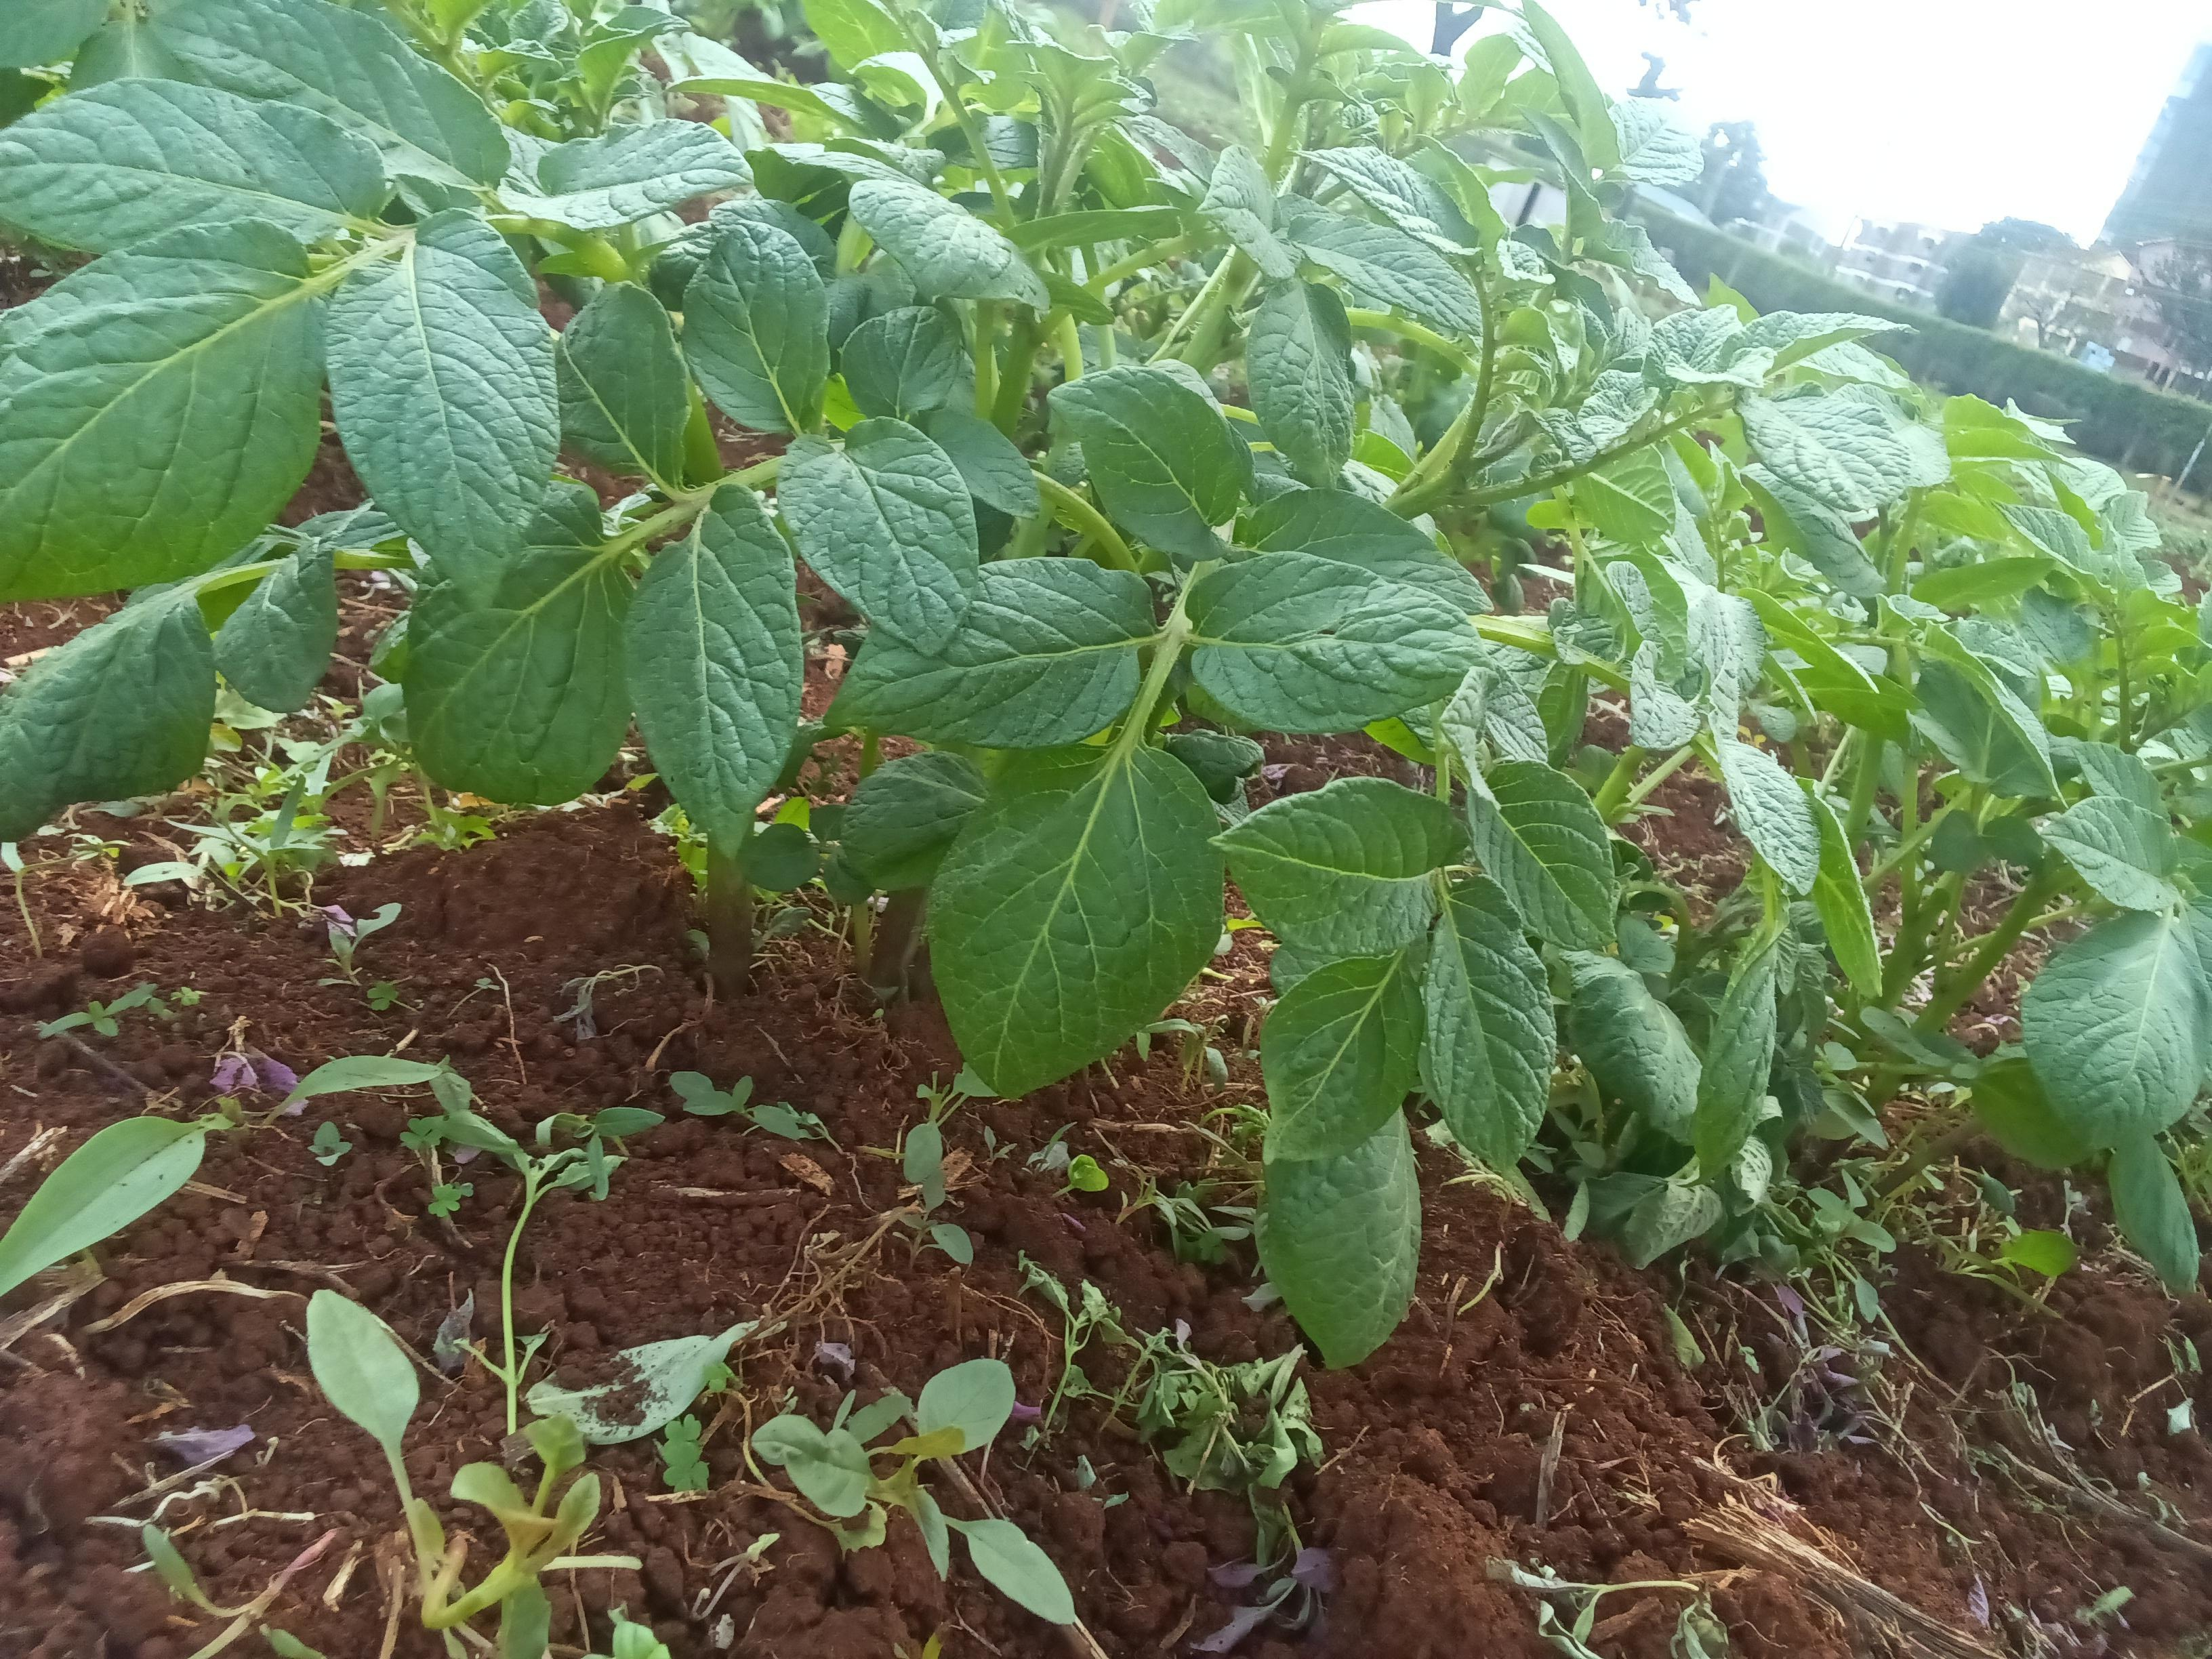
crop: potato
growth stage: emergence
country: Kenya
